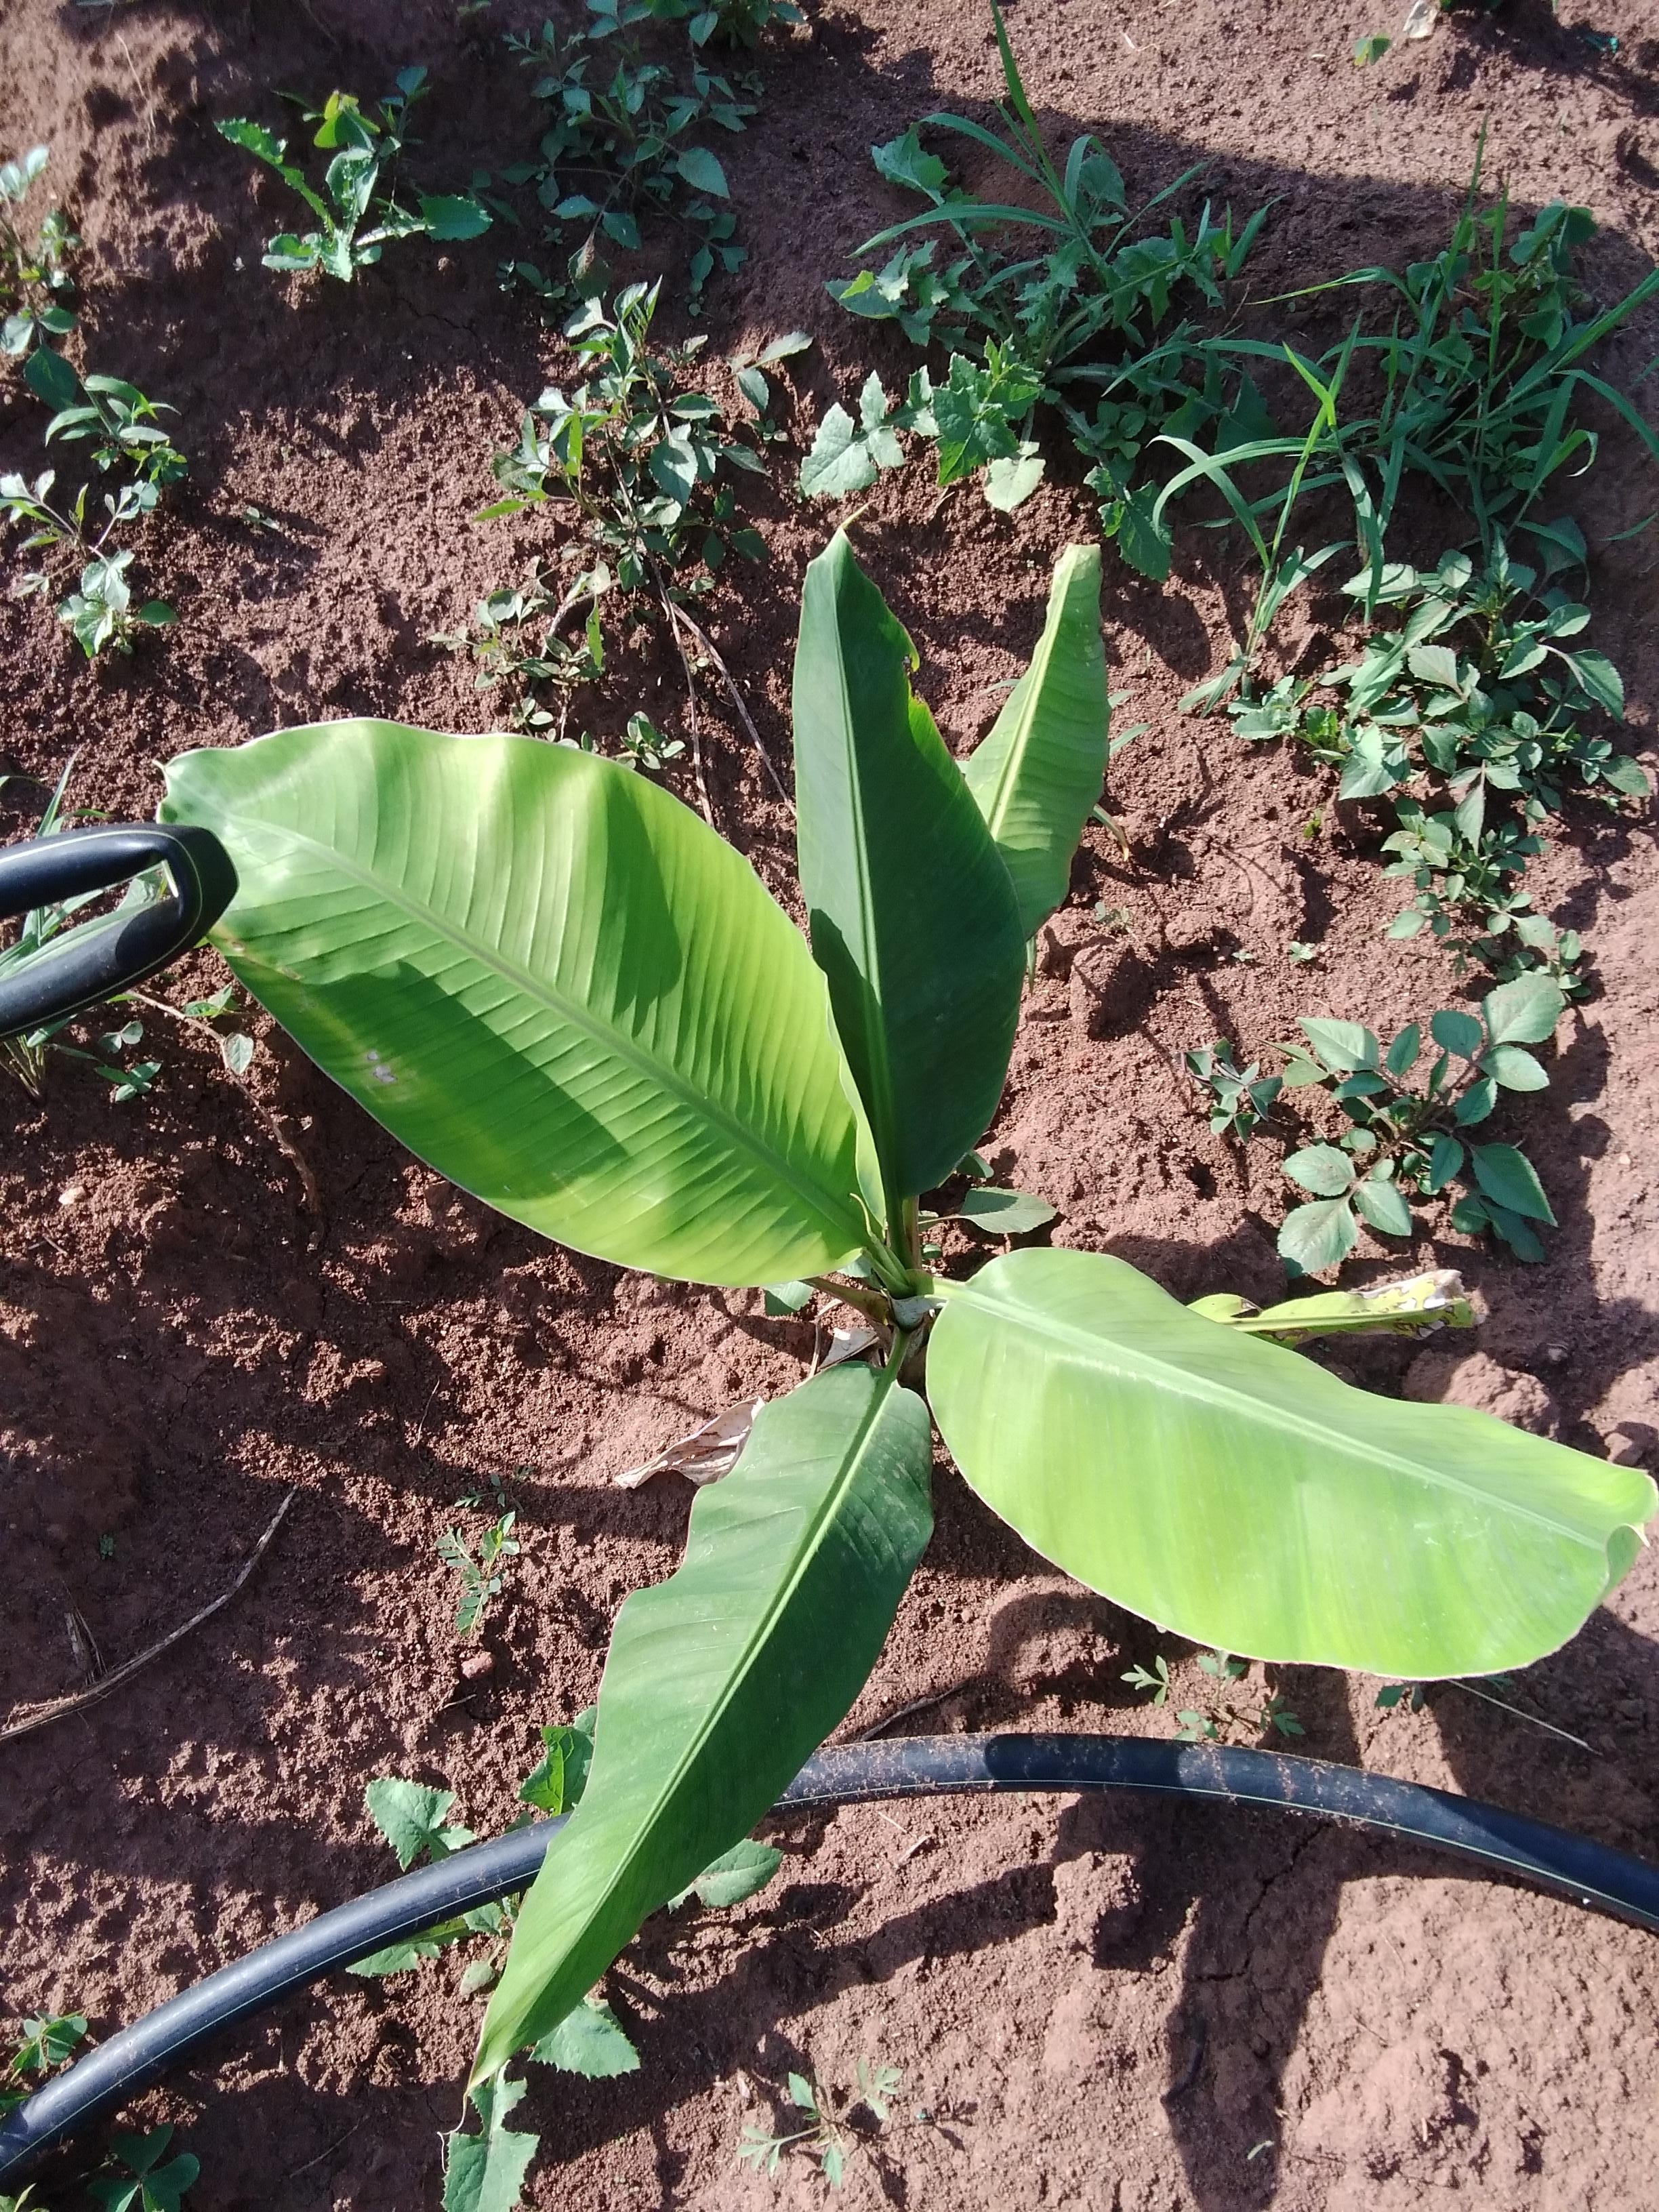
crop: banana
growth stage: vegetative
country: Tanzania
